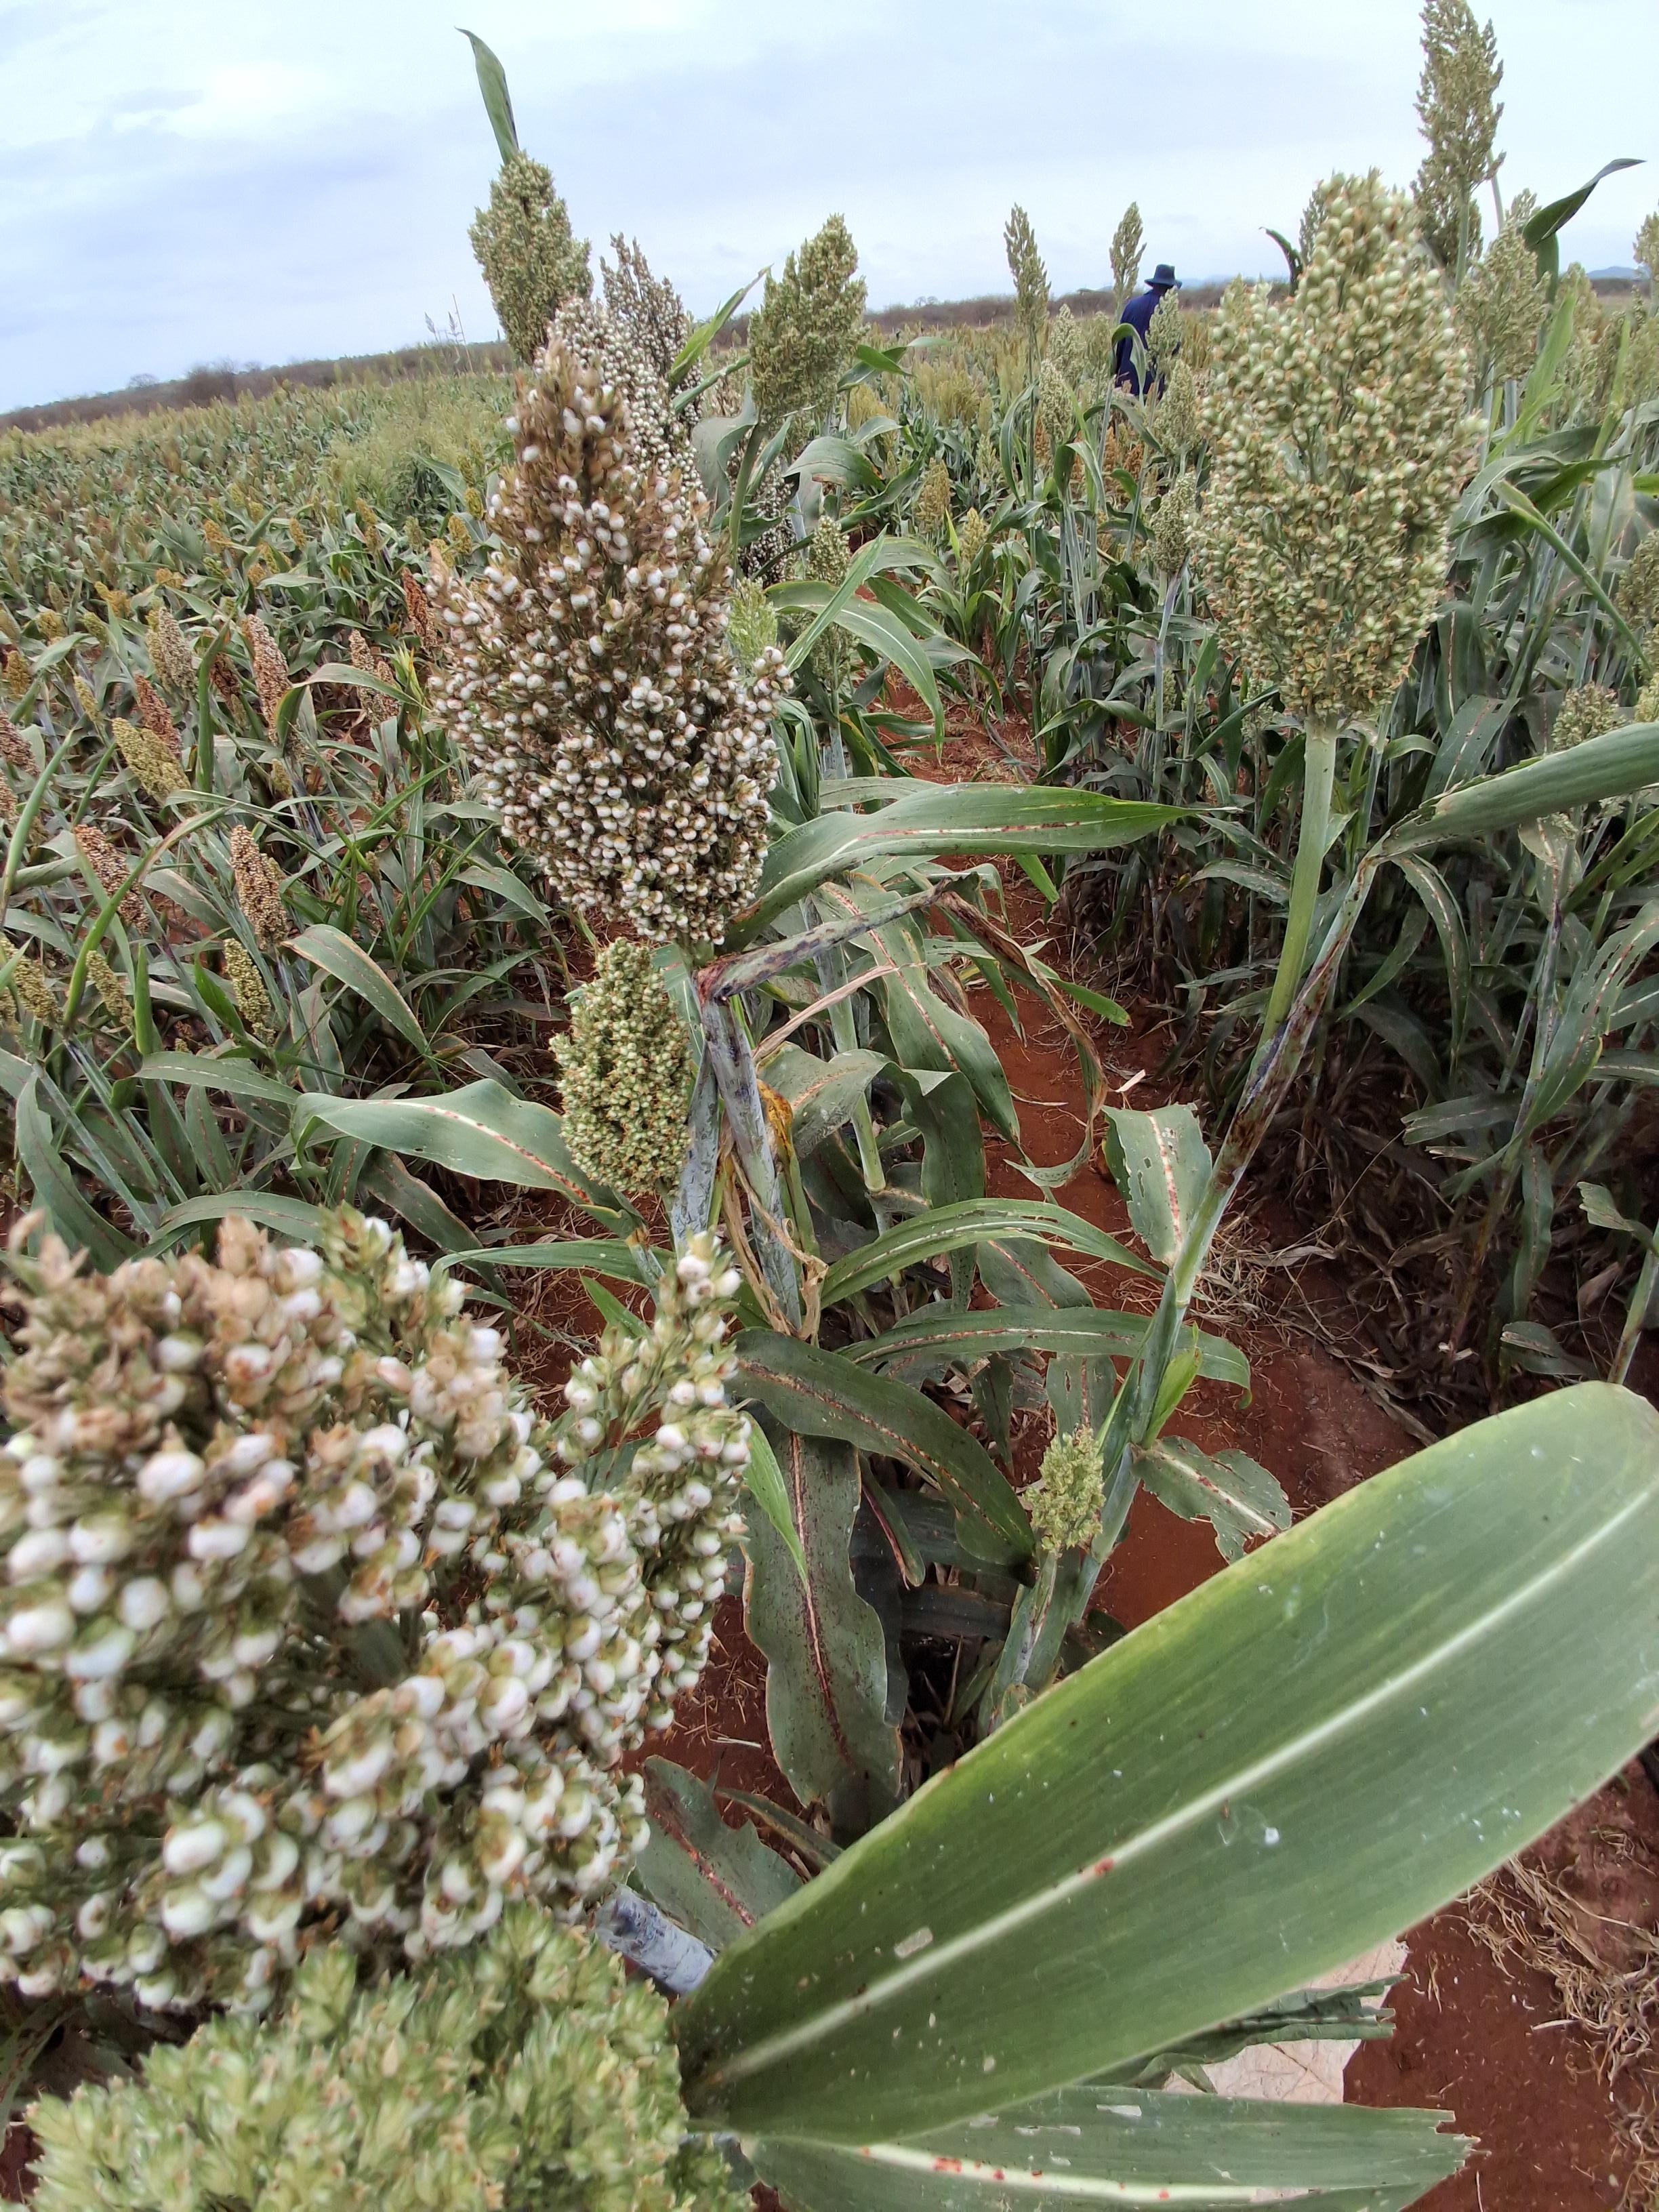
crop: groundnut
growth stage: flowering
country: Kenya
